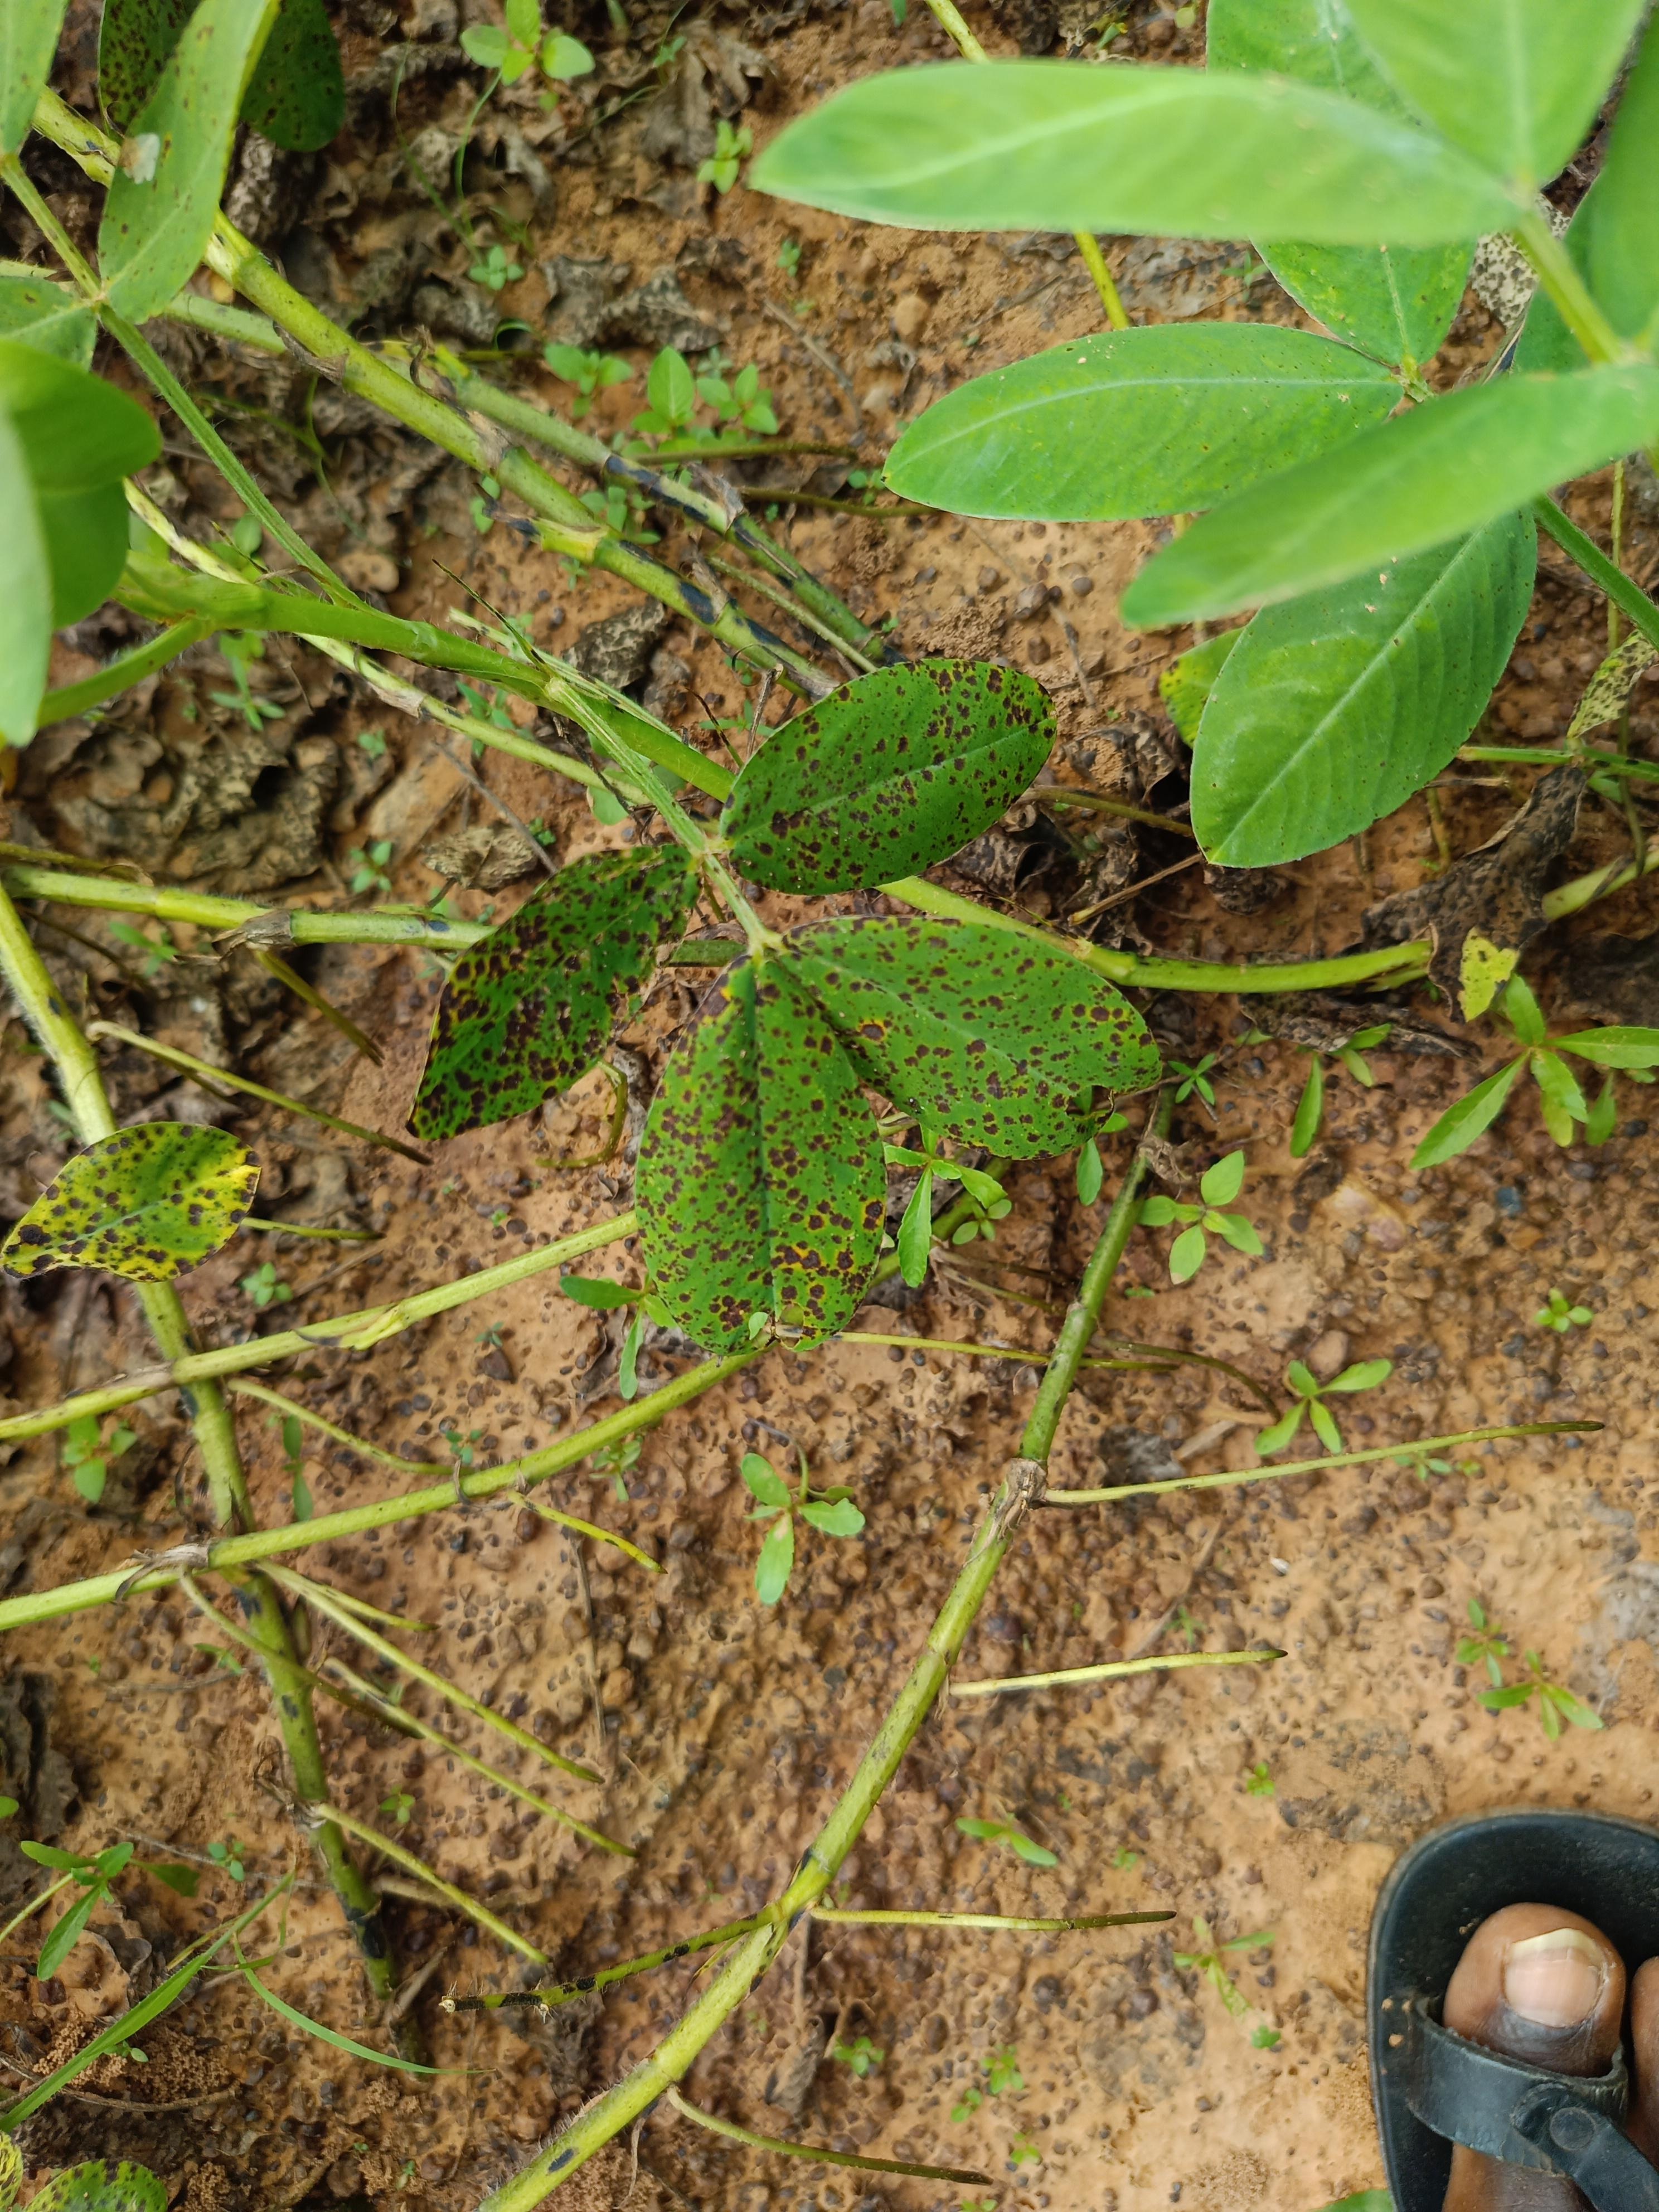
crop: groundnut
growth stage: development pod
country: Ghana
